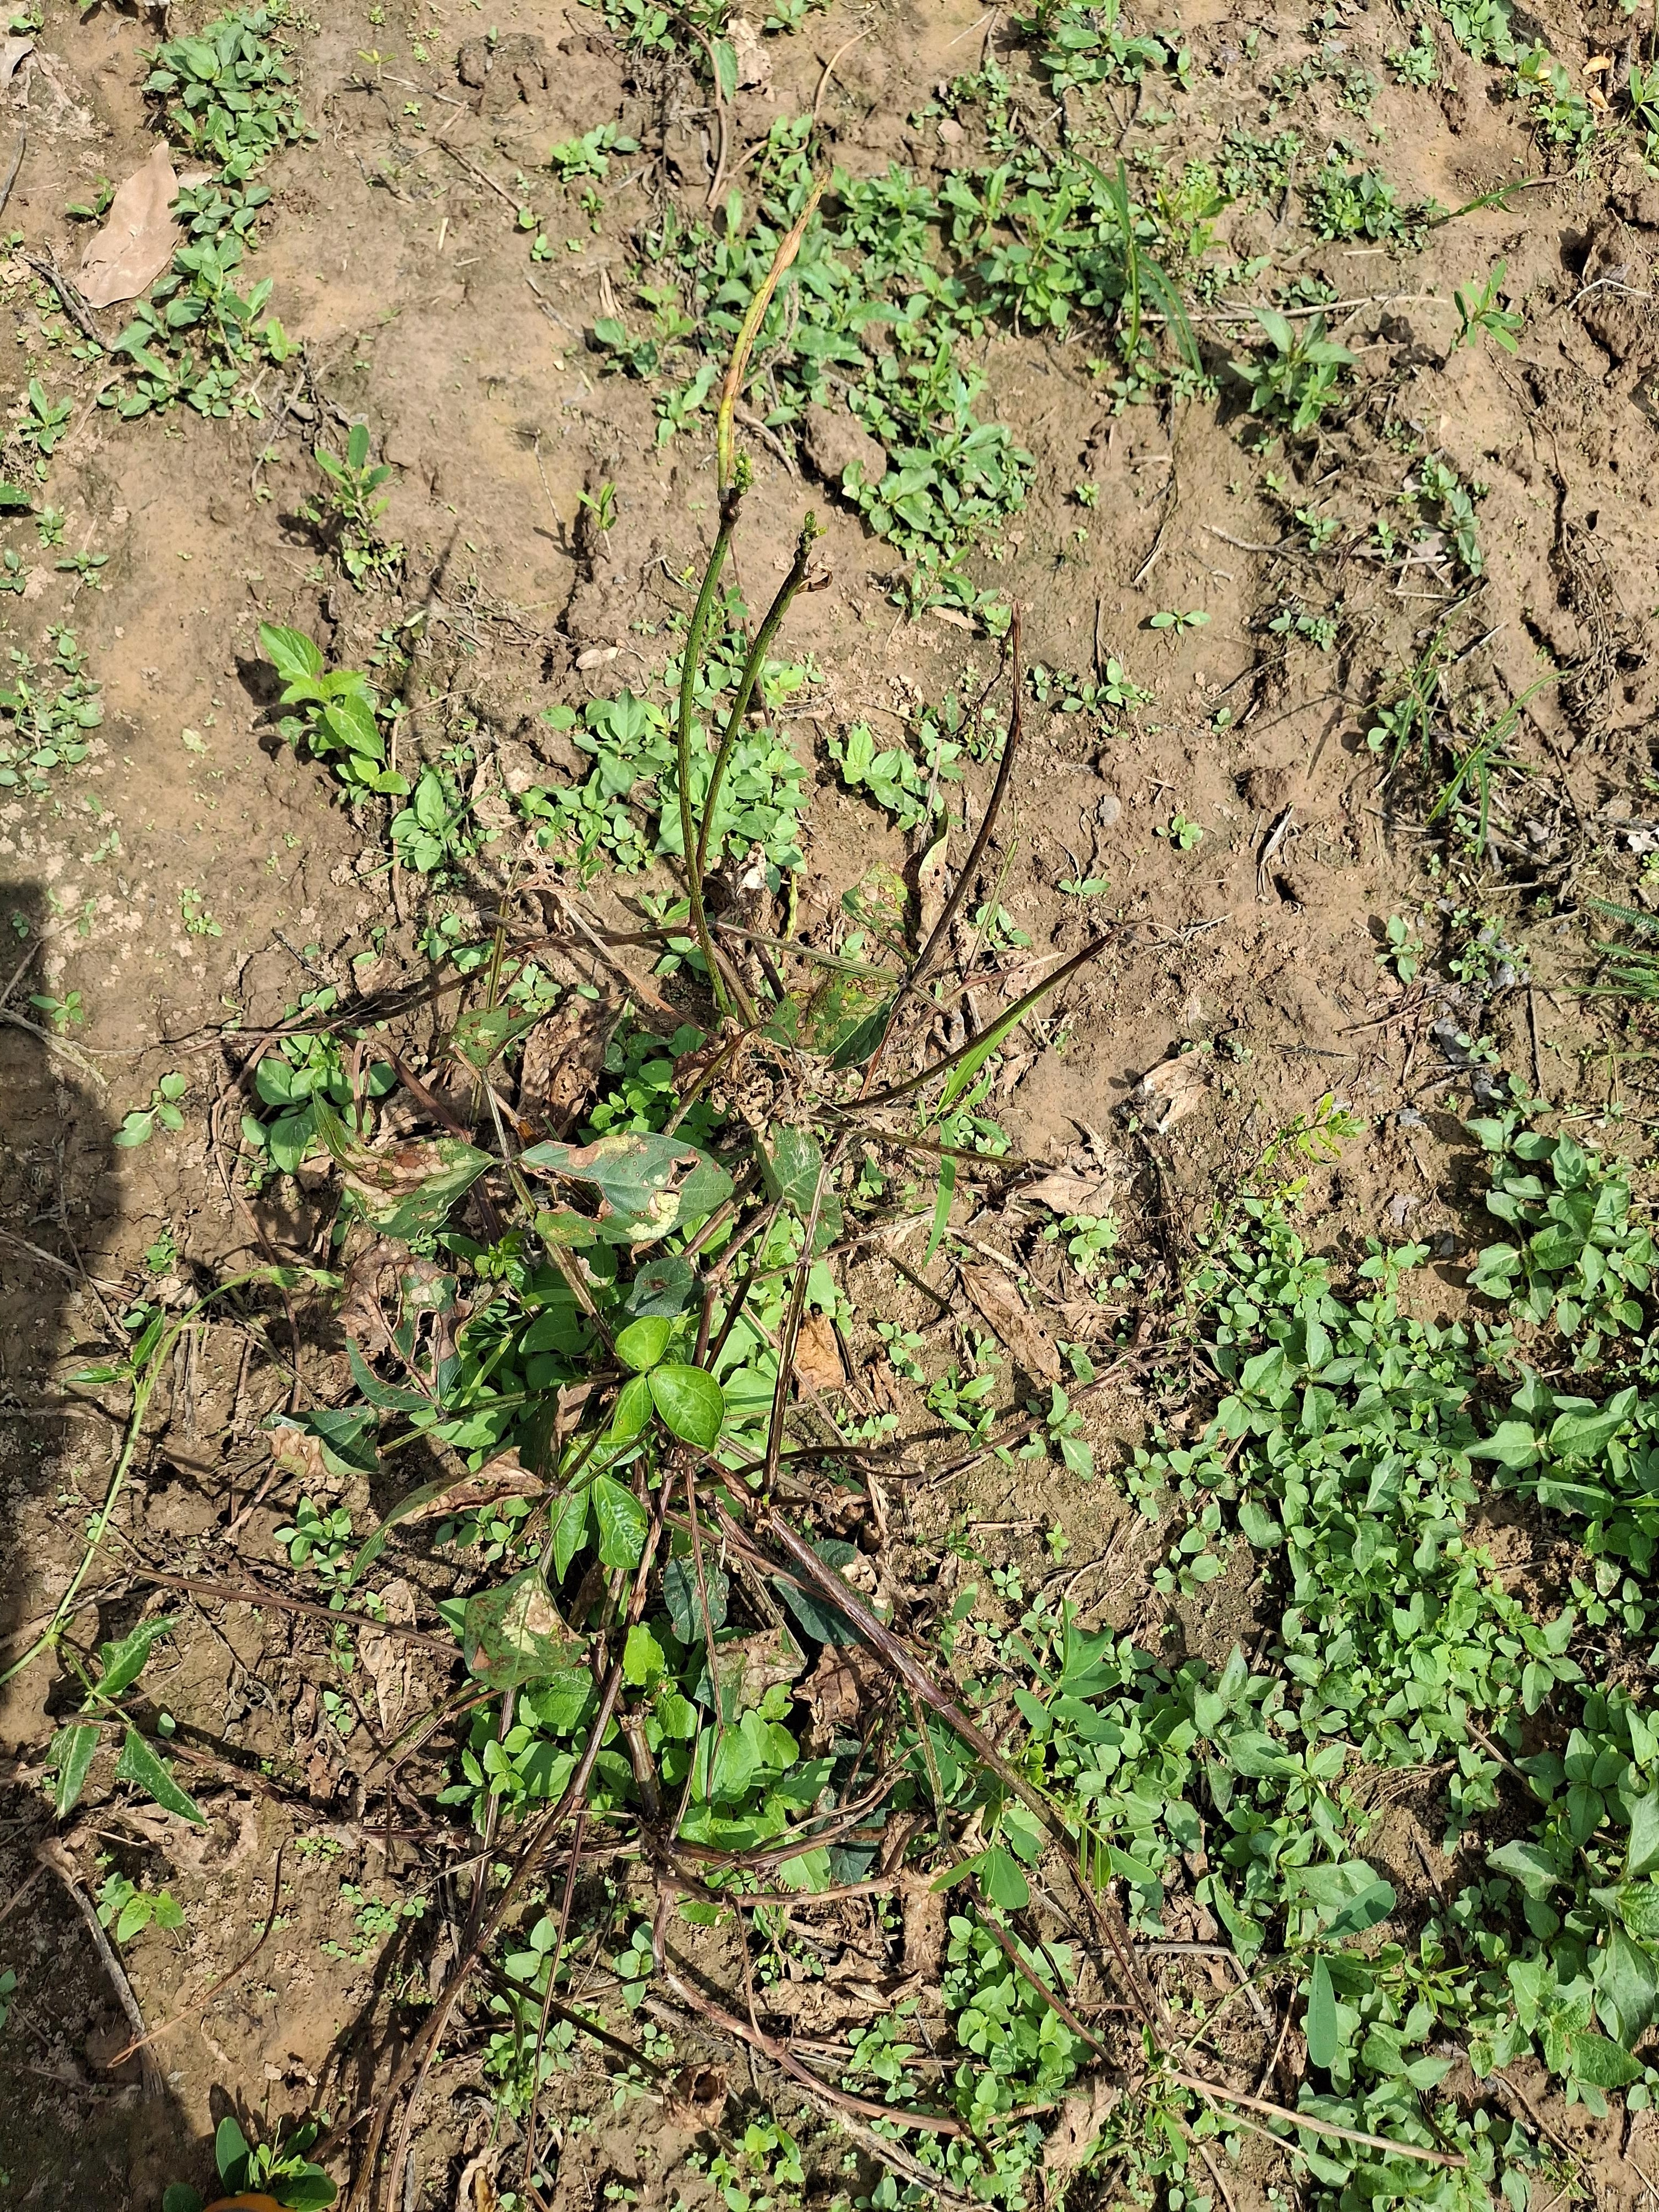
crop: cowpea
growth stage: development pod
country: Nigeria
